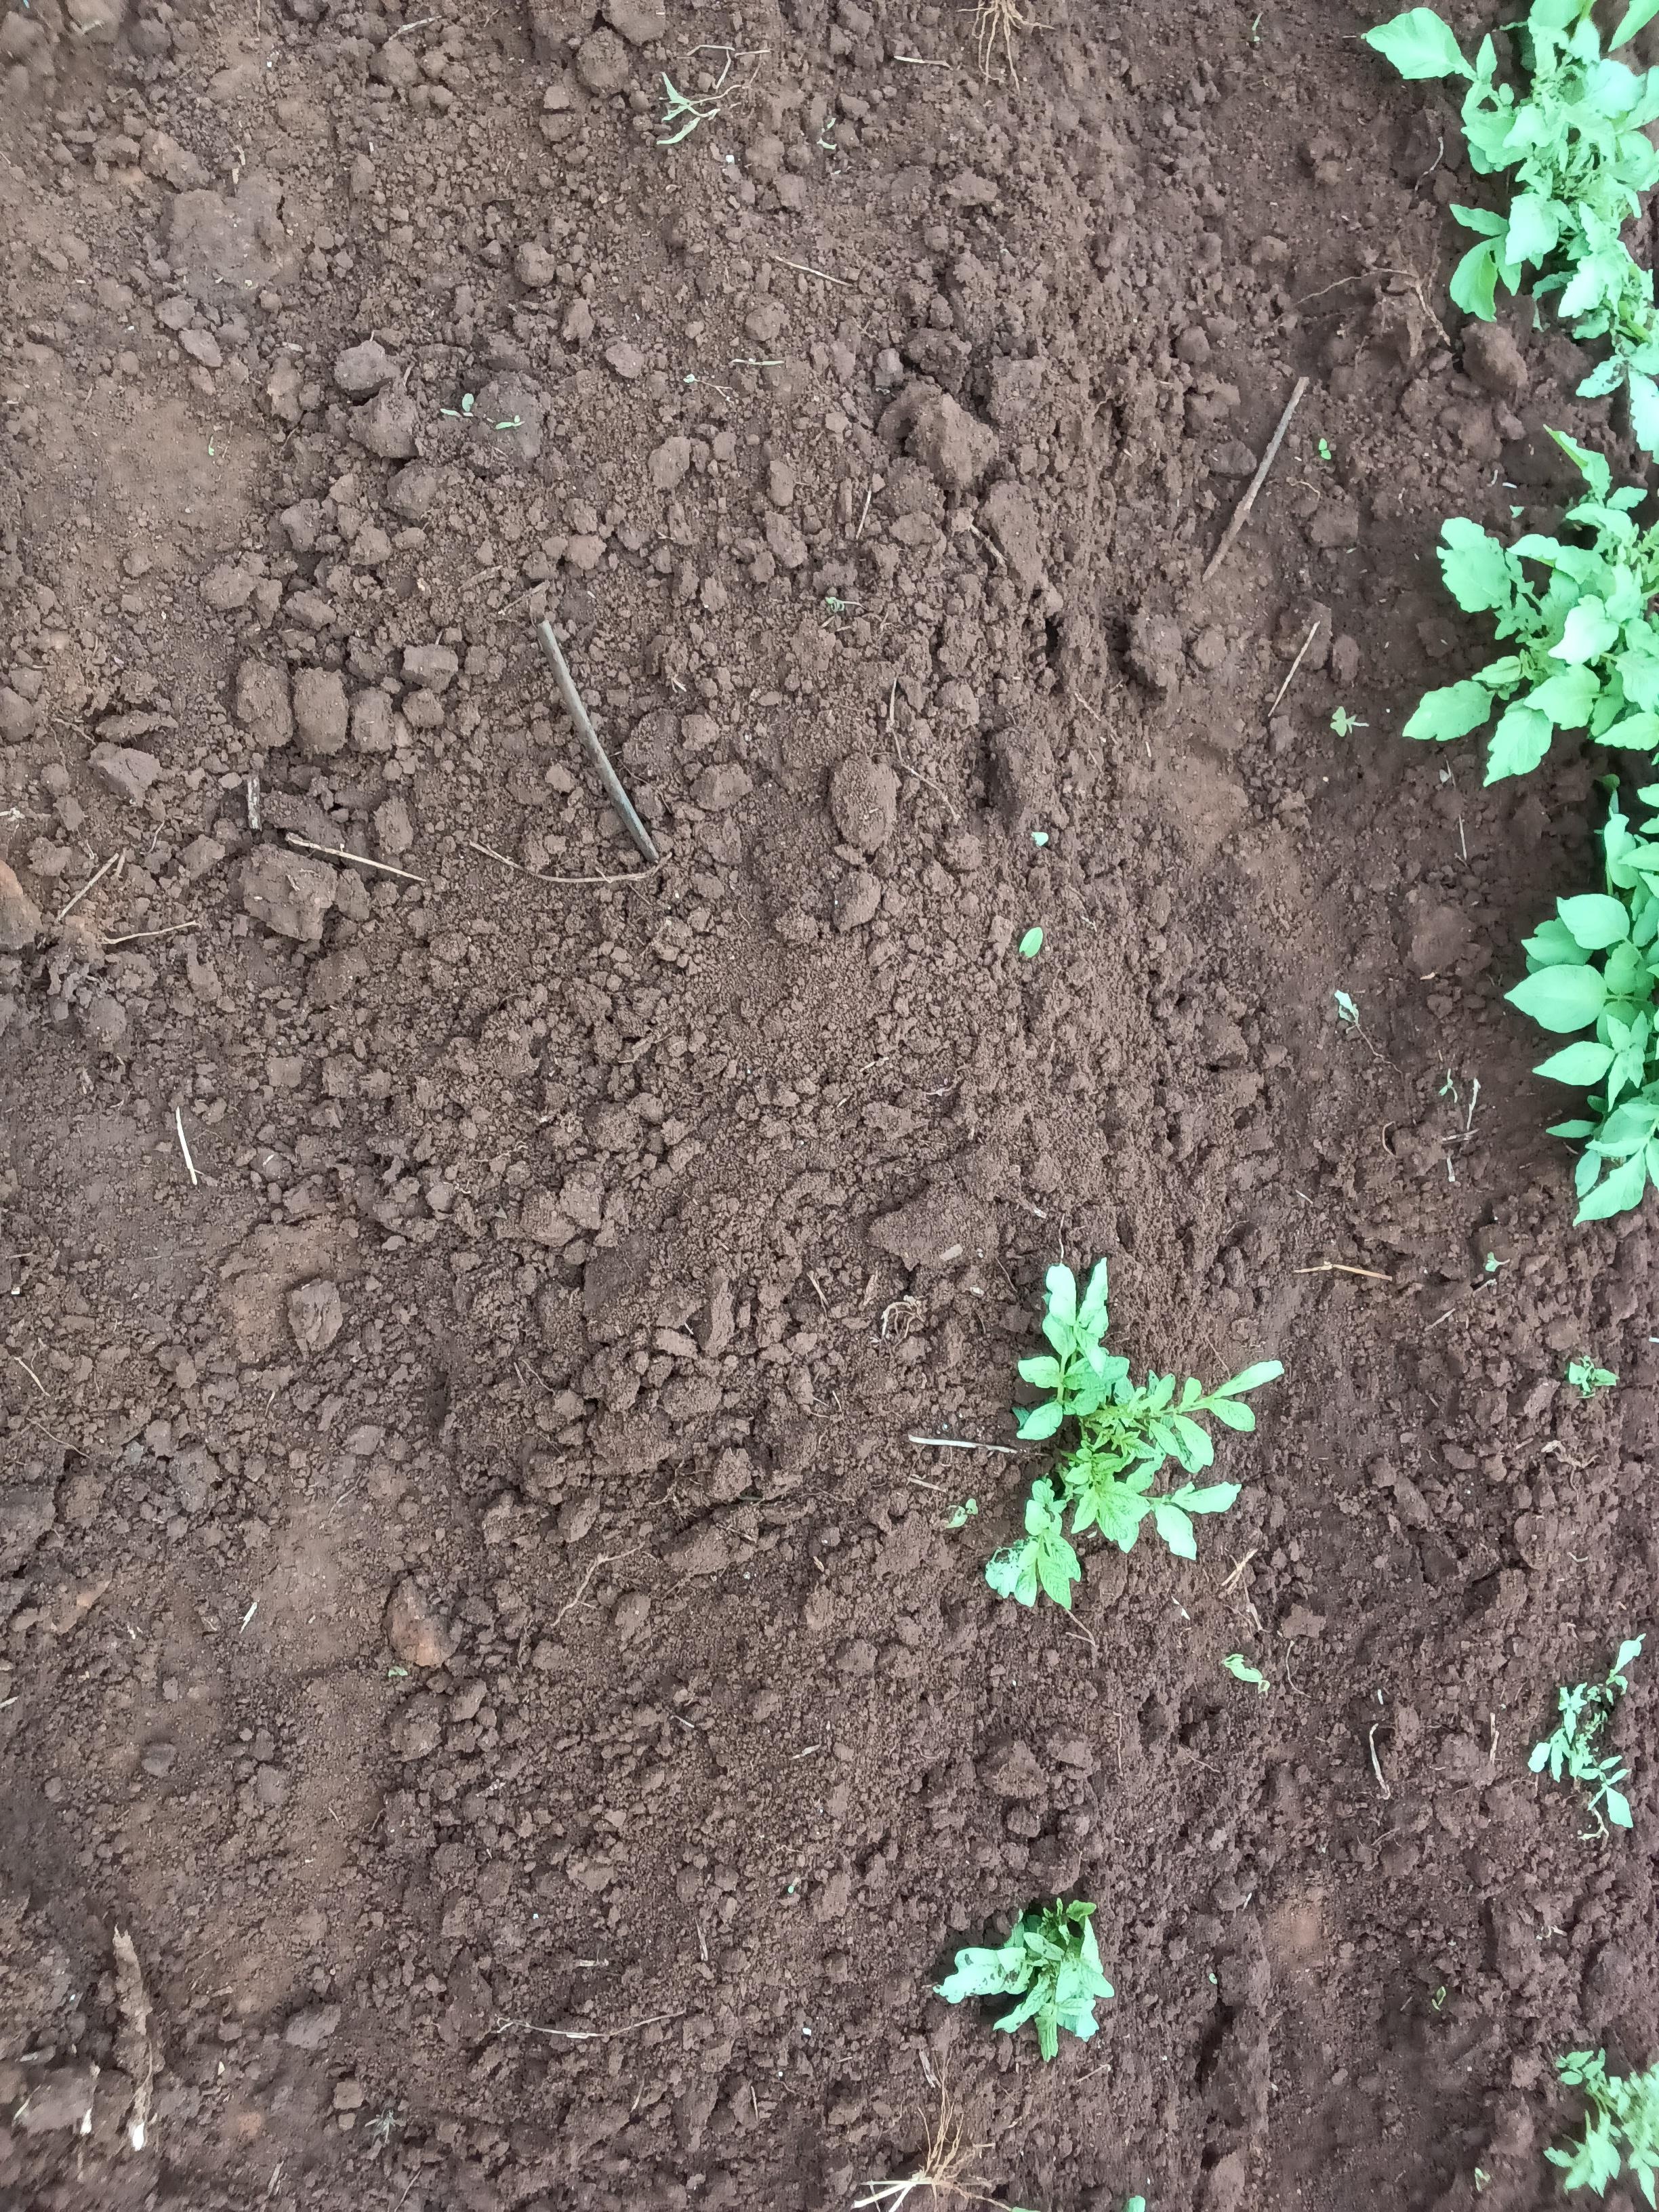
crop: potato
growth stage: sprouting emergence
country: Kenya
